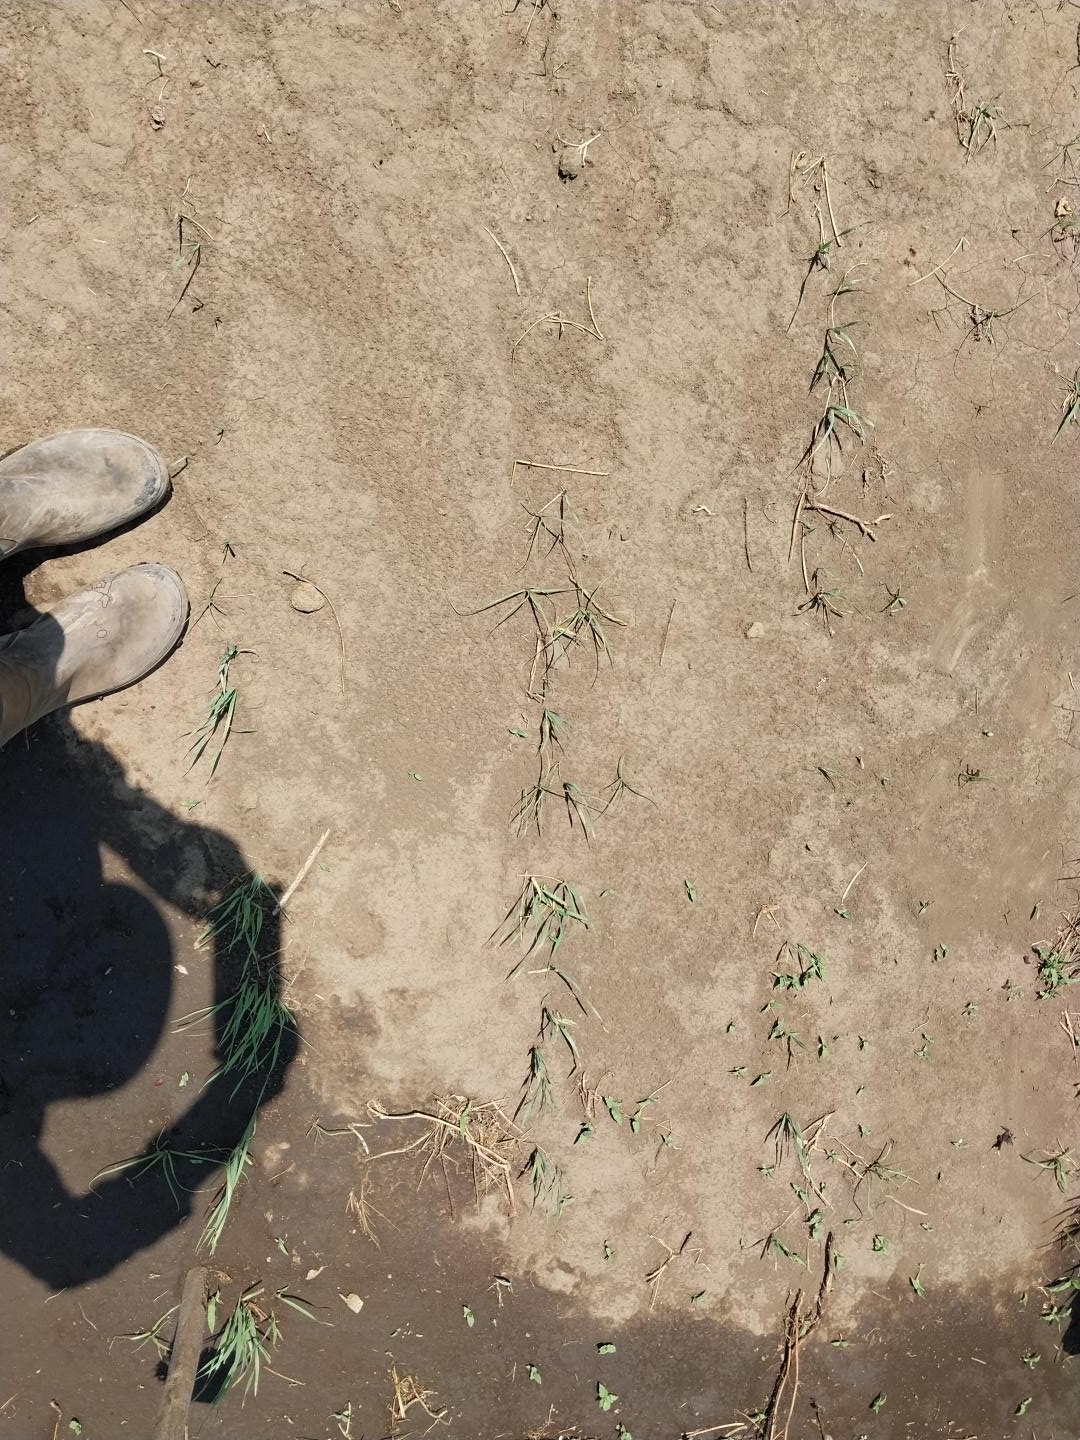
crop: wheat
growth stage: vegetative
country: Tanzania
